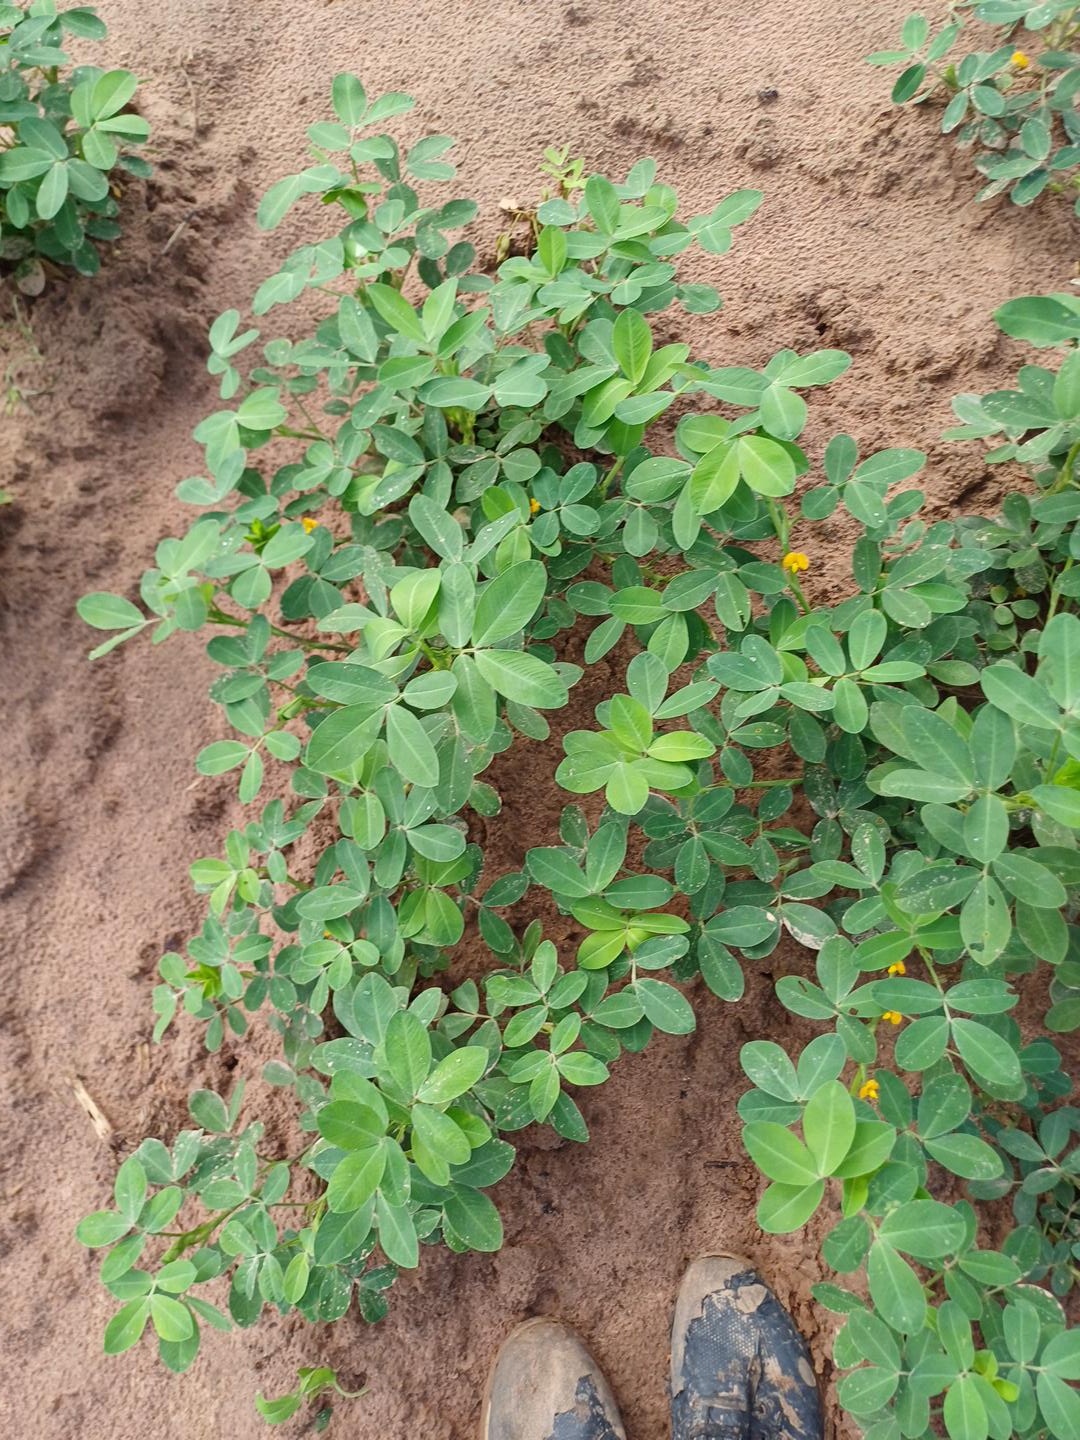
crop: groundnut
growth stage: flowering
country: Senegal
